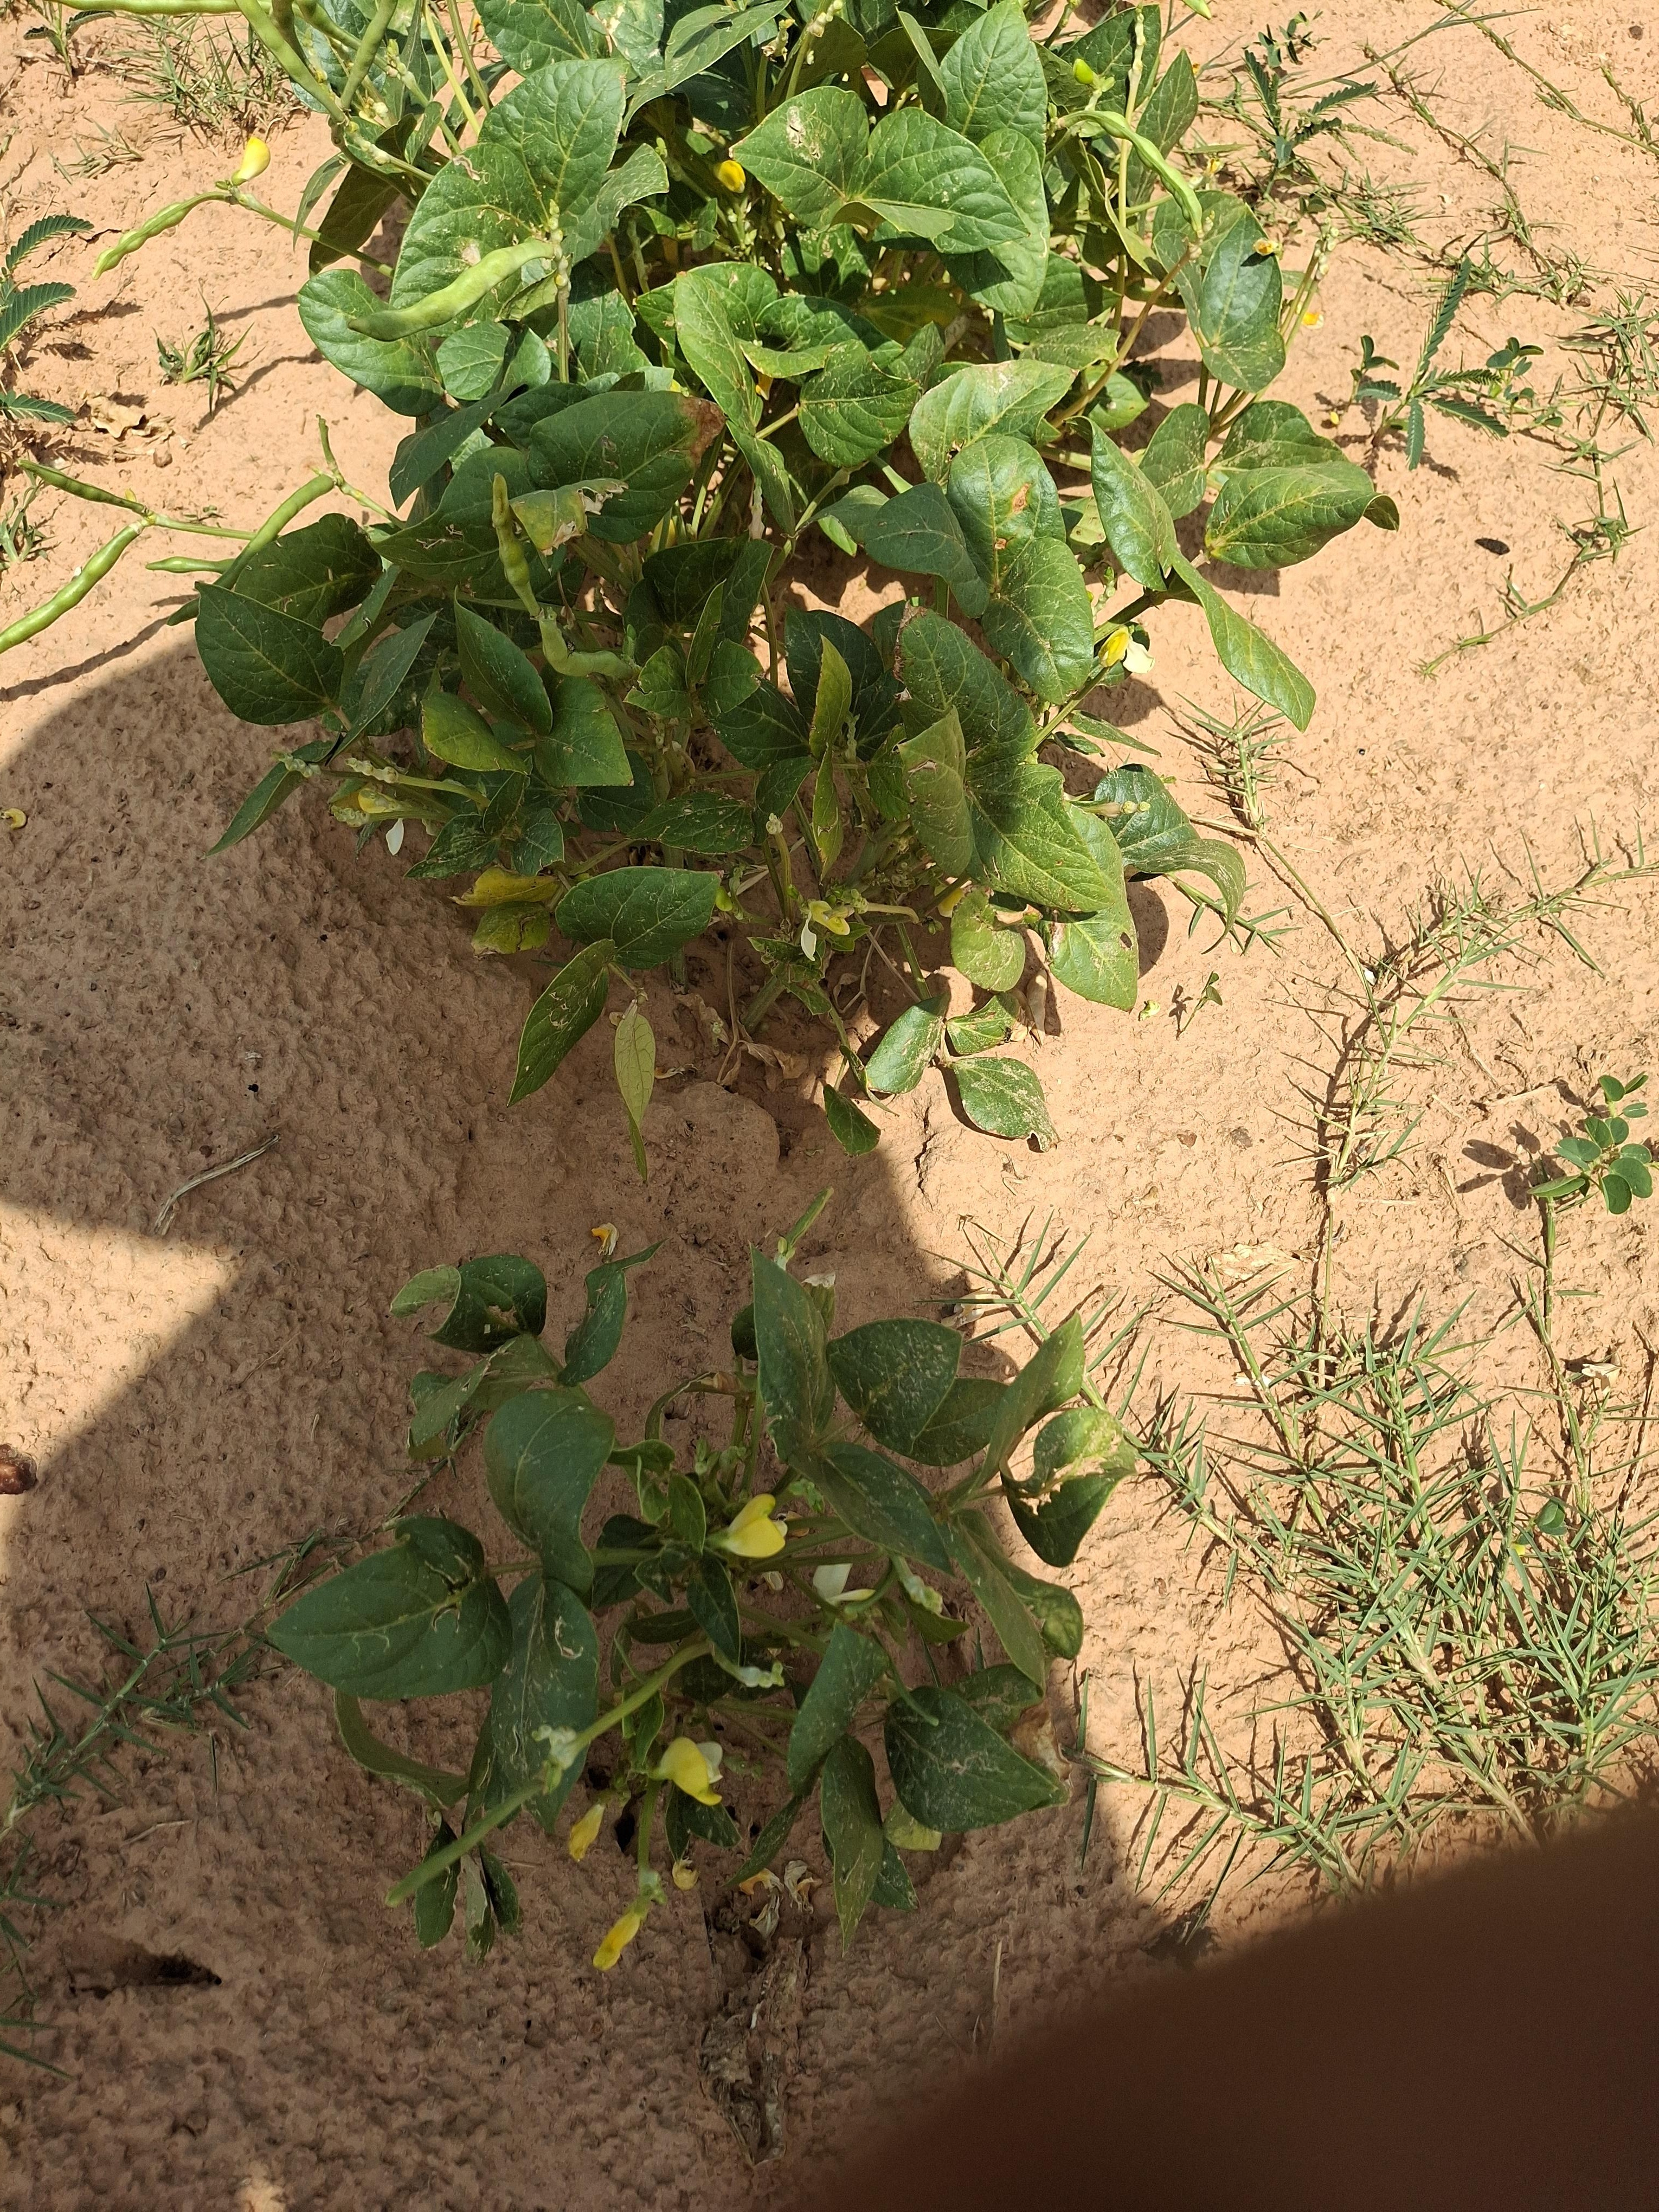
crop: cowpea
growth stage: harvest maturity
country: Nigeria
